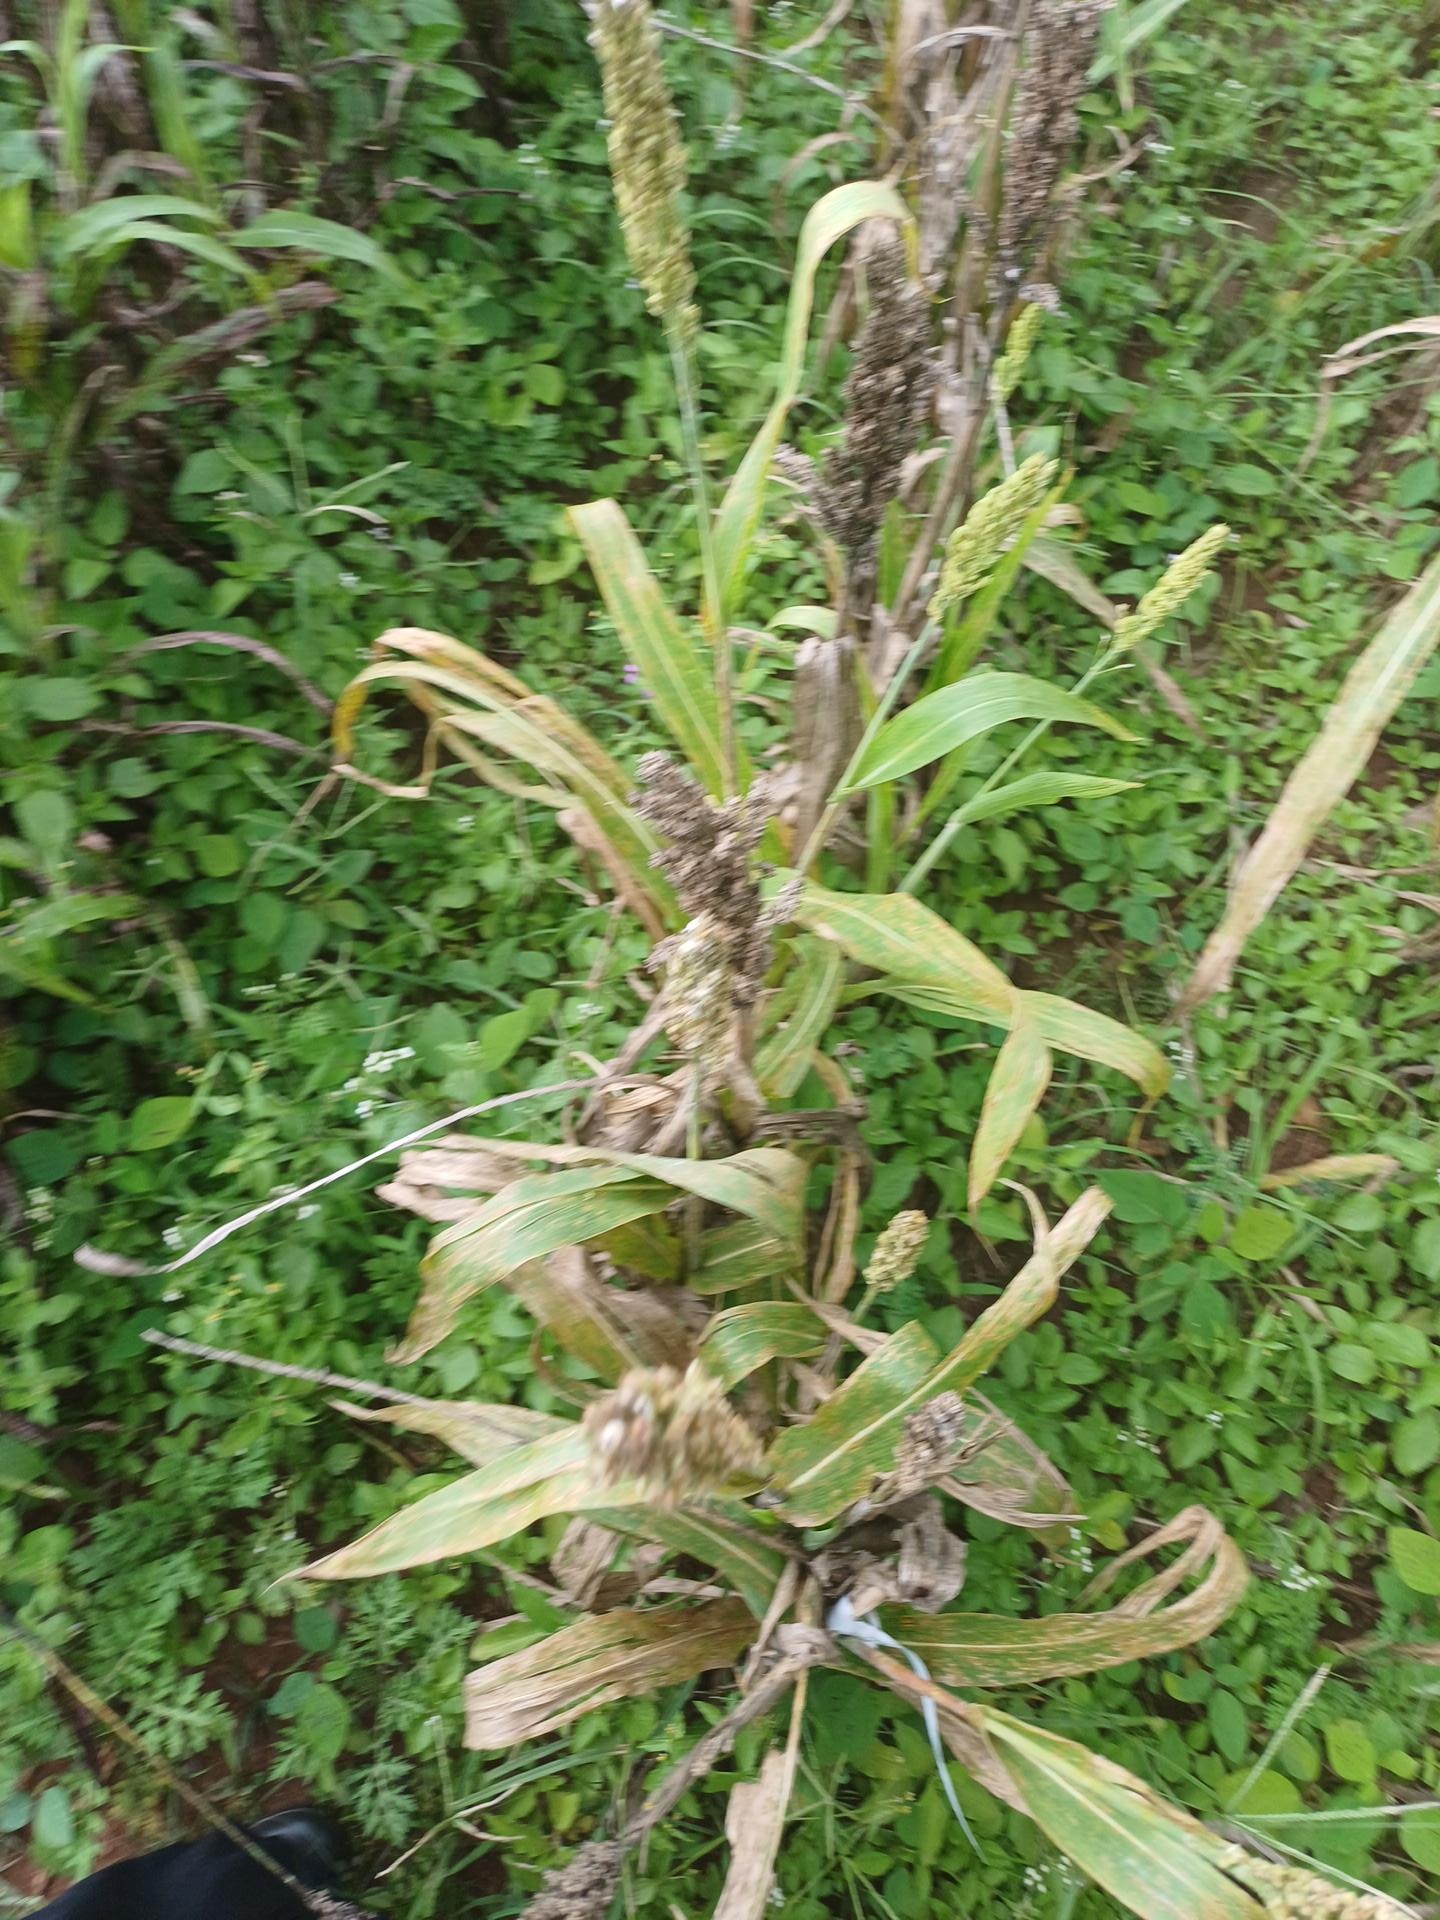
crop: sorghum
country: Kenya
